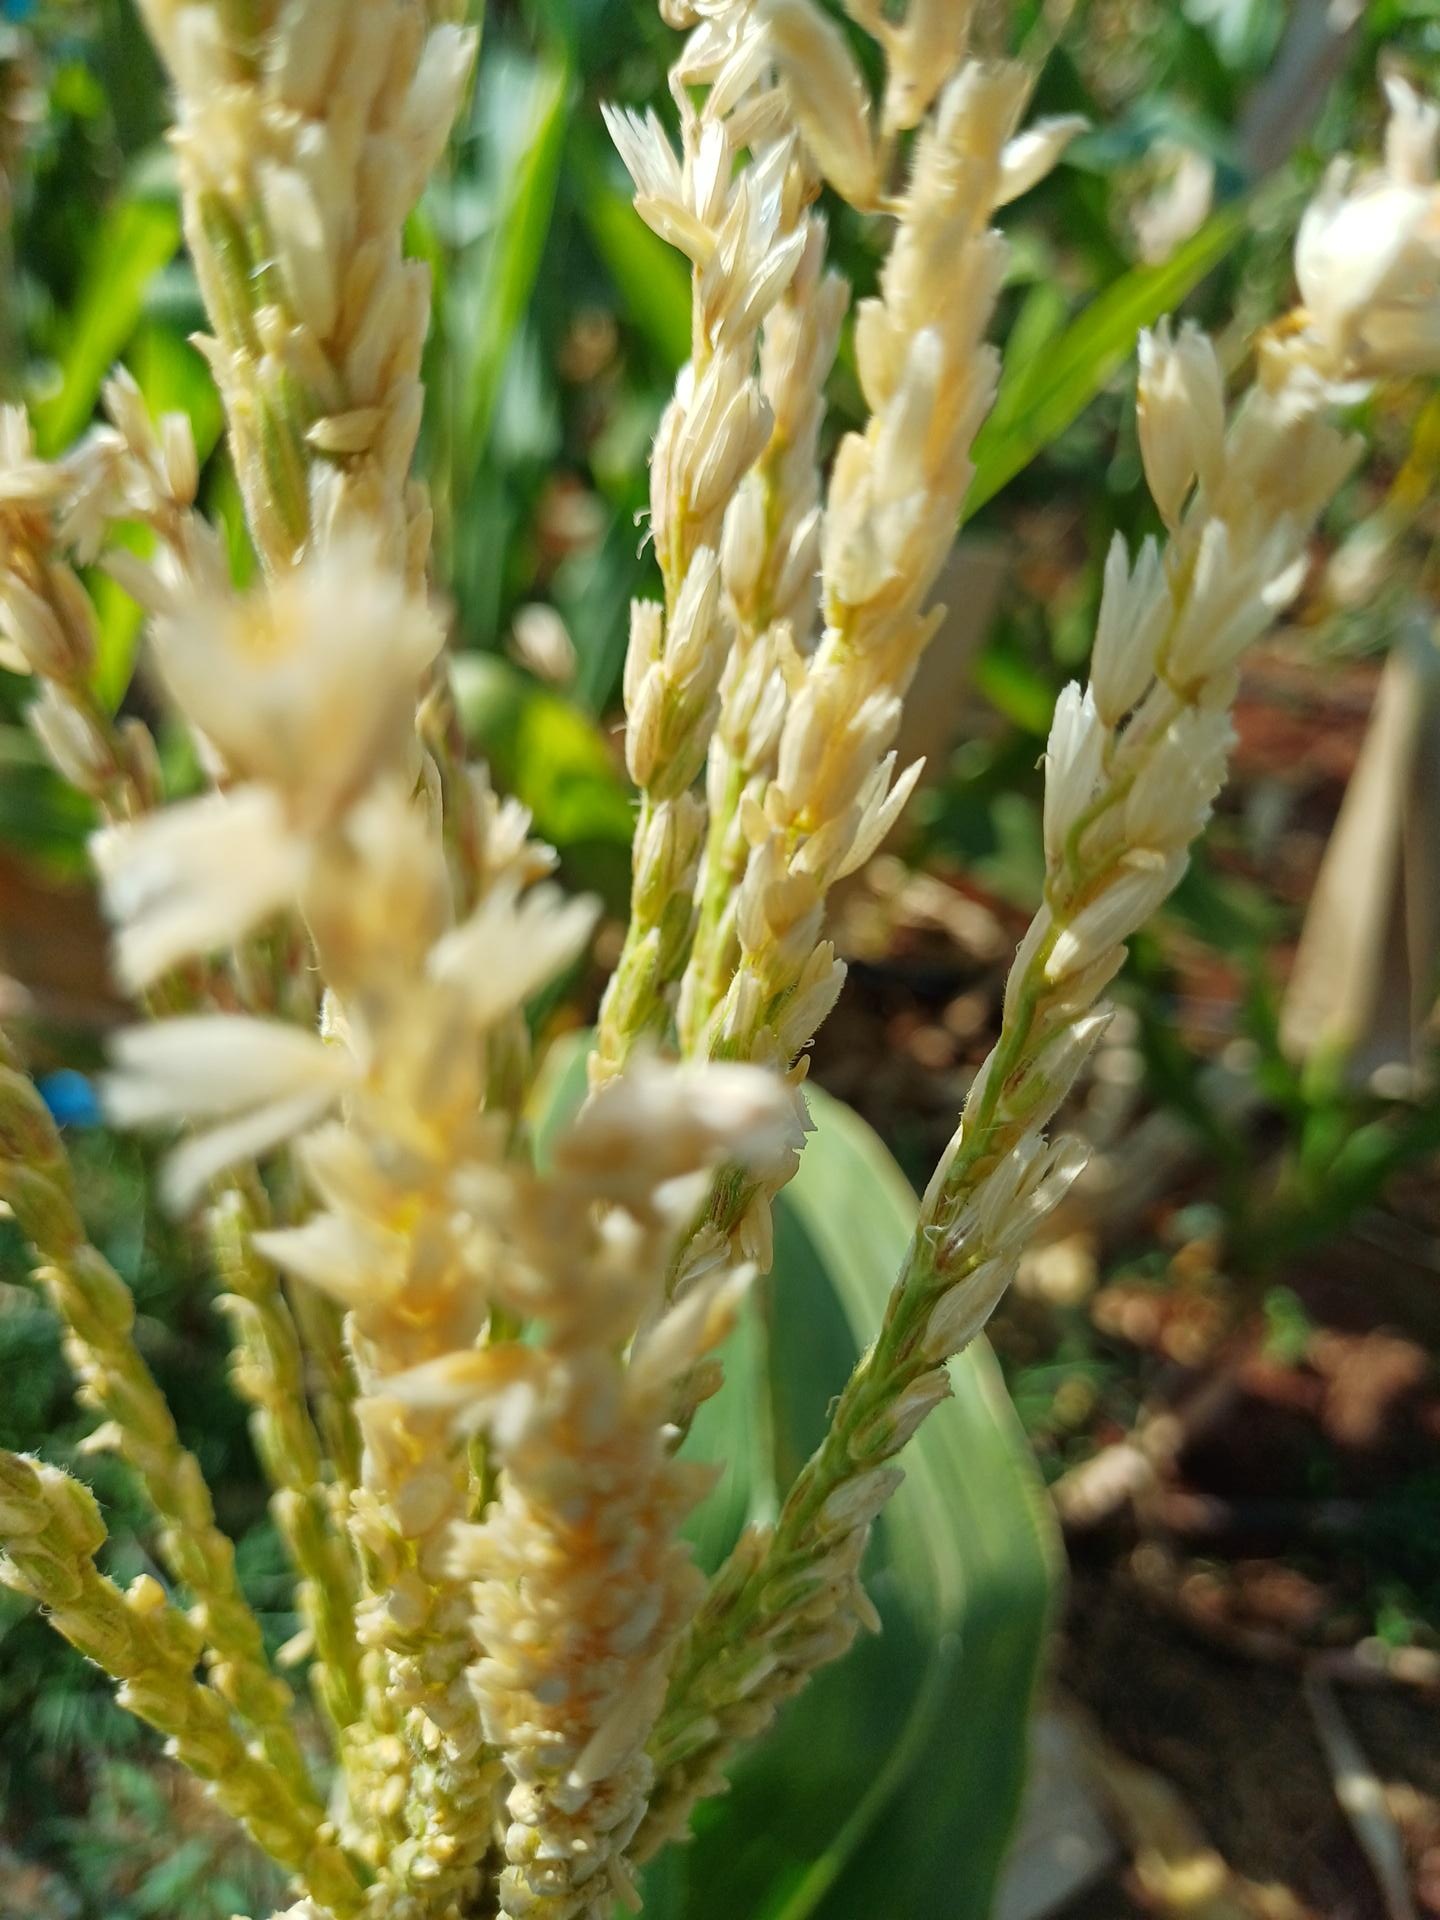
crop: maize
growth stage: flowering
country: Kenya
